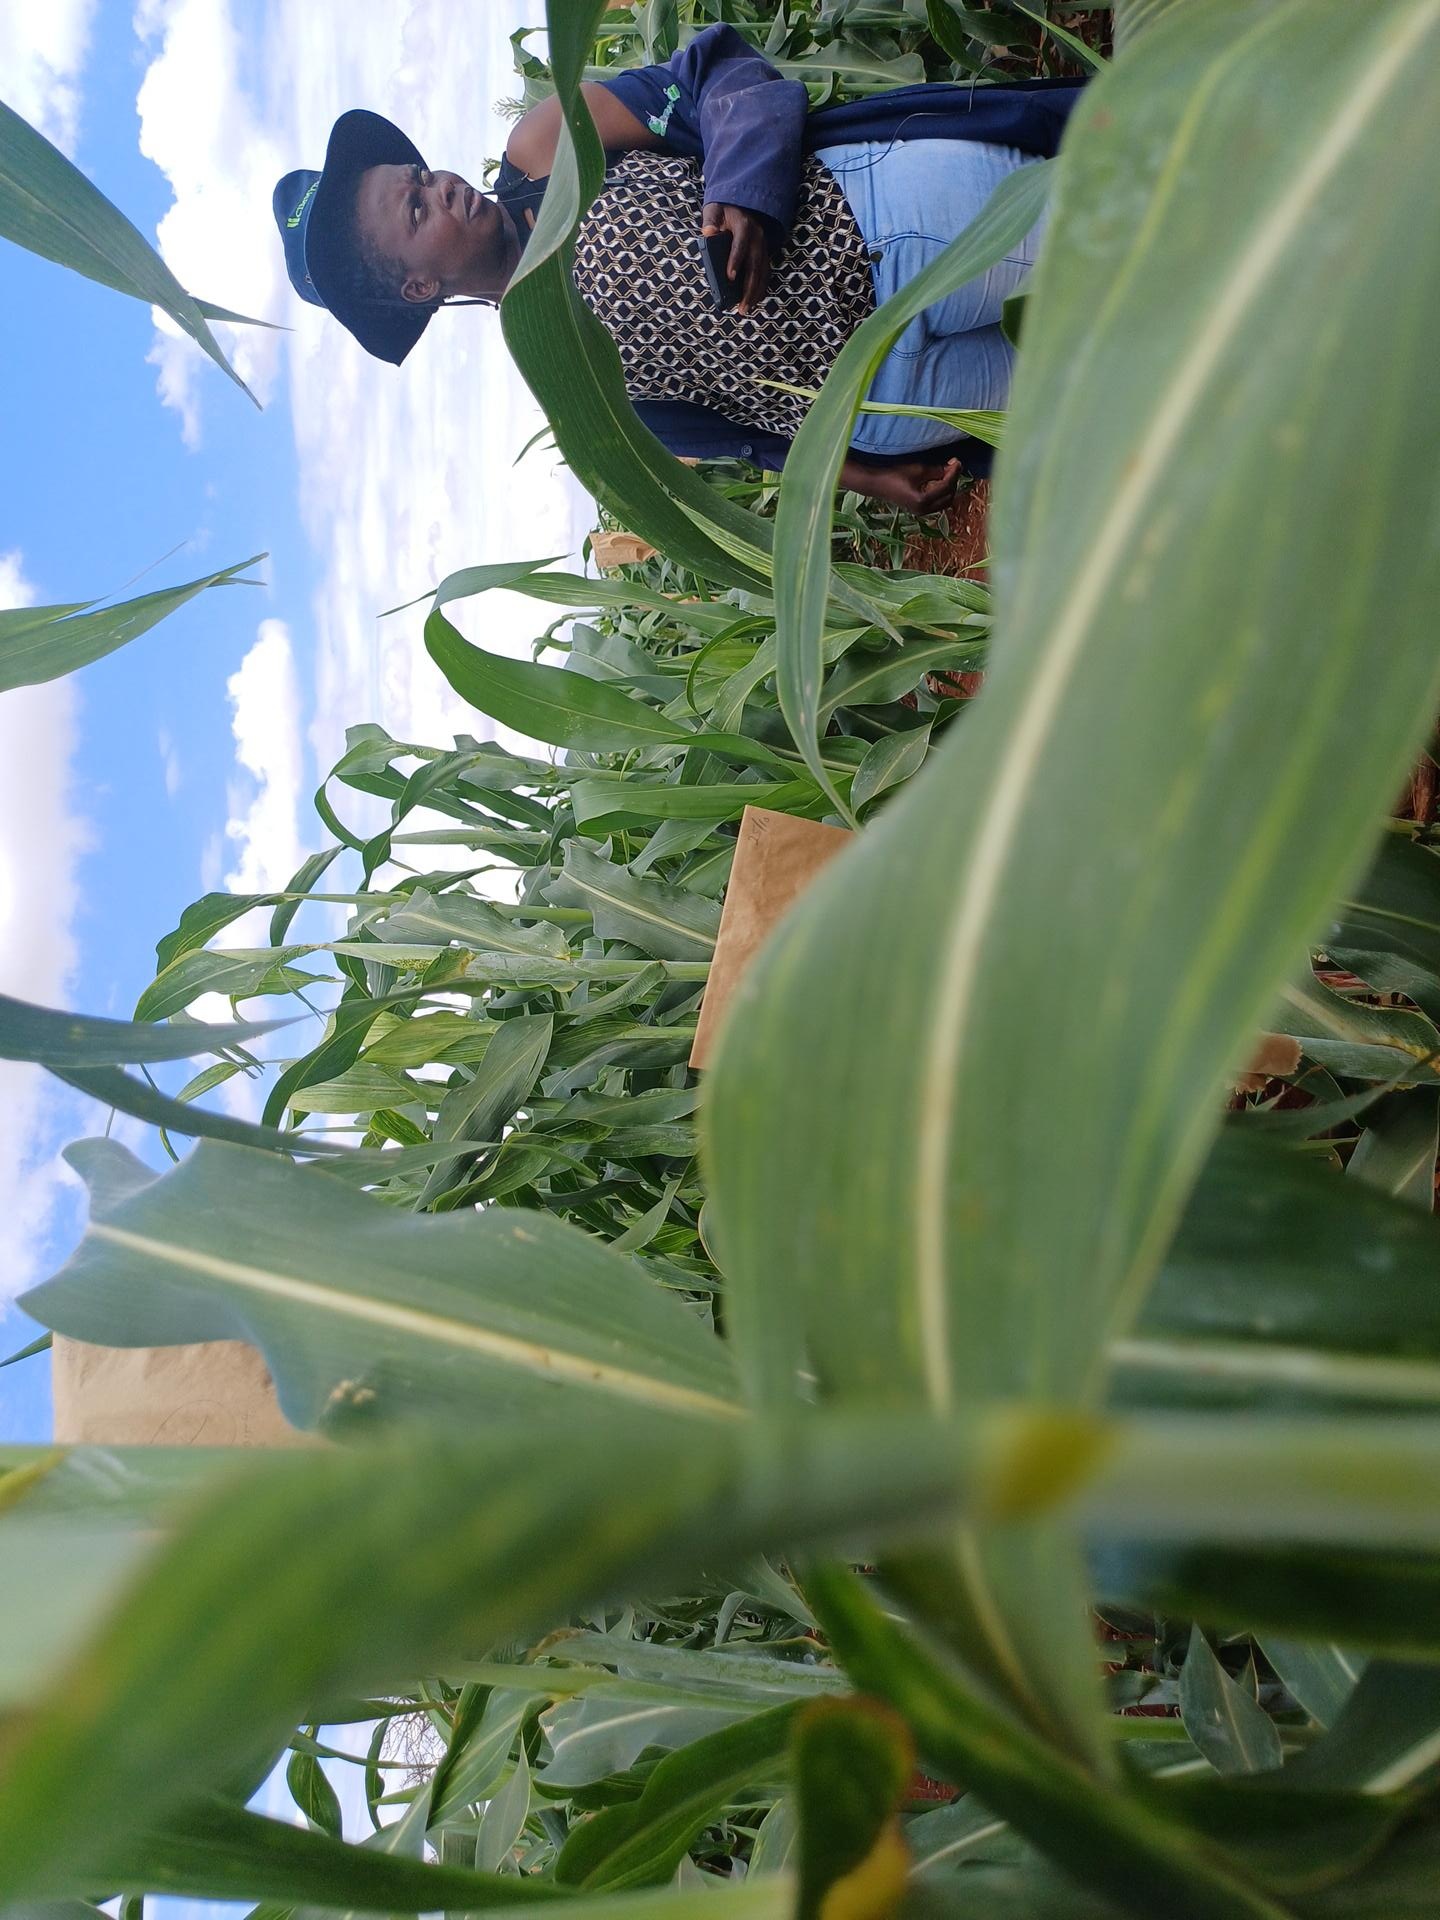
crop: sorghum
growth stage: heading tuber
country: Kenya
